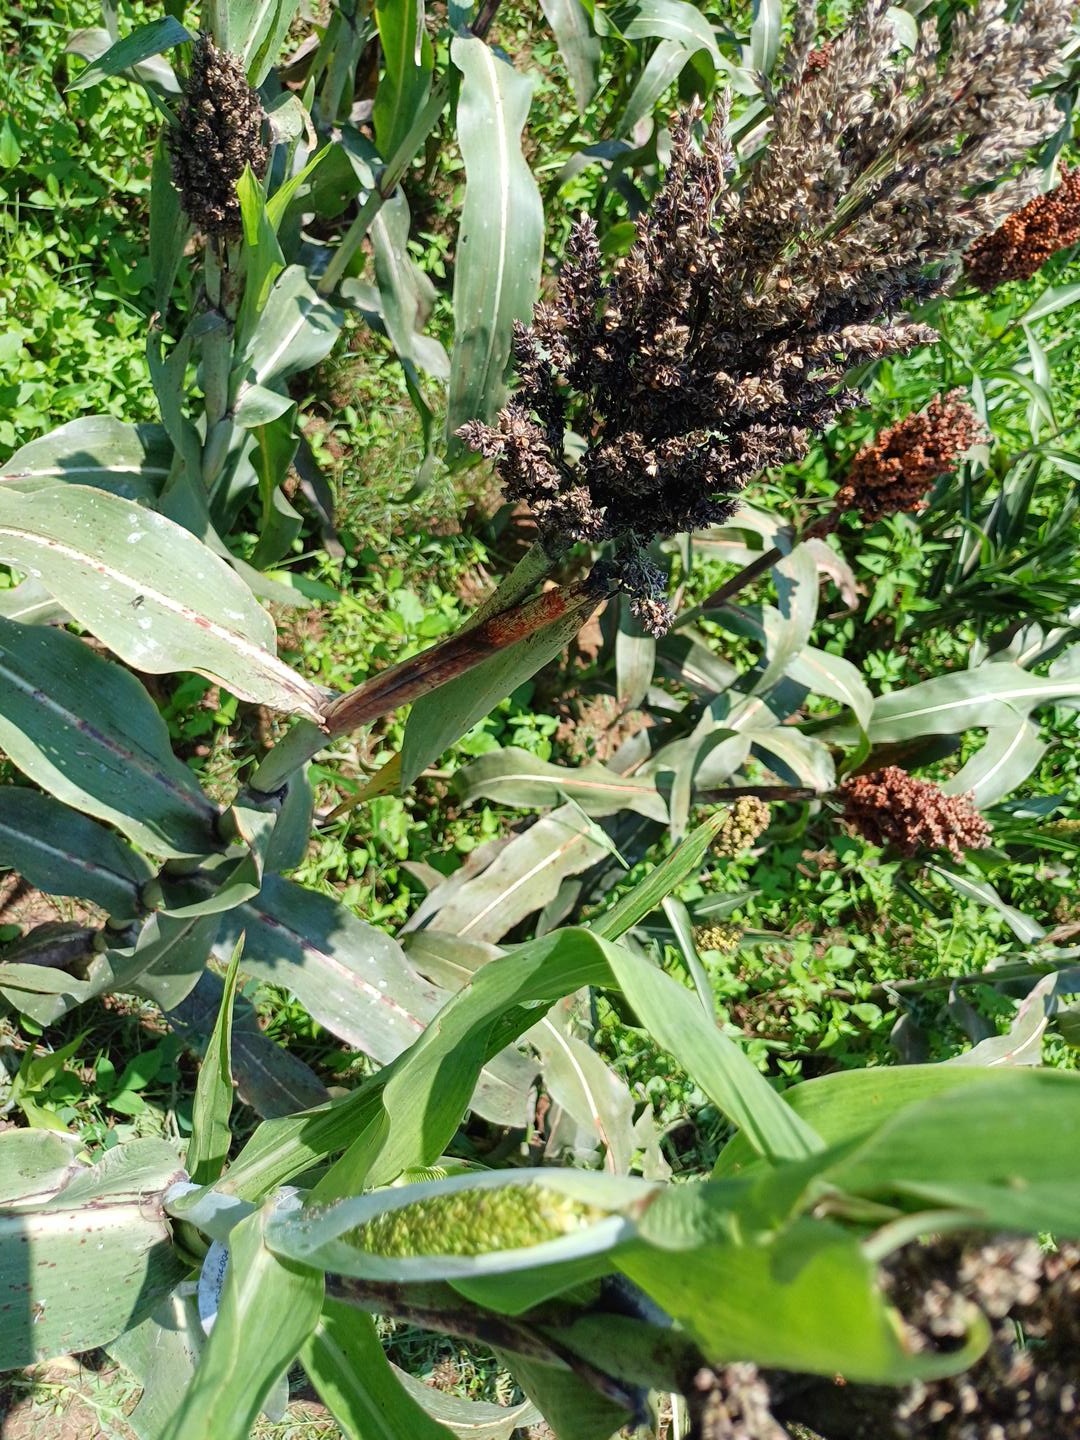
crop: sorghum
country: Kenya
